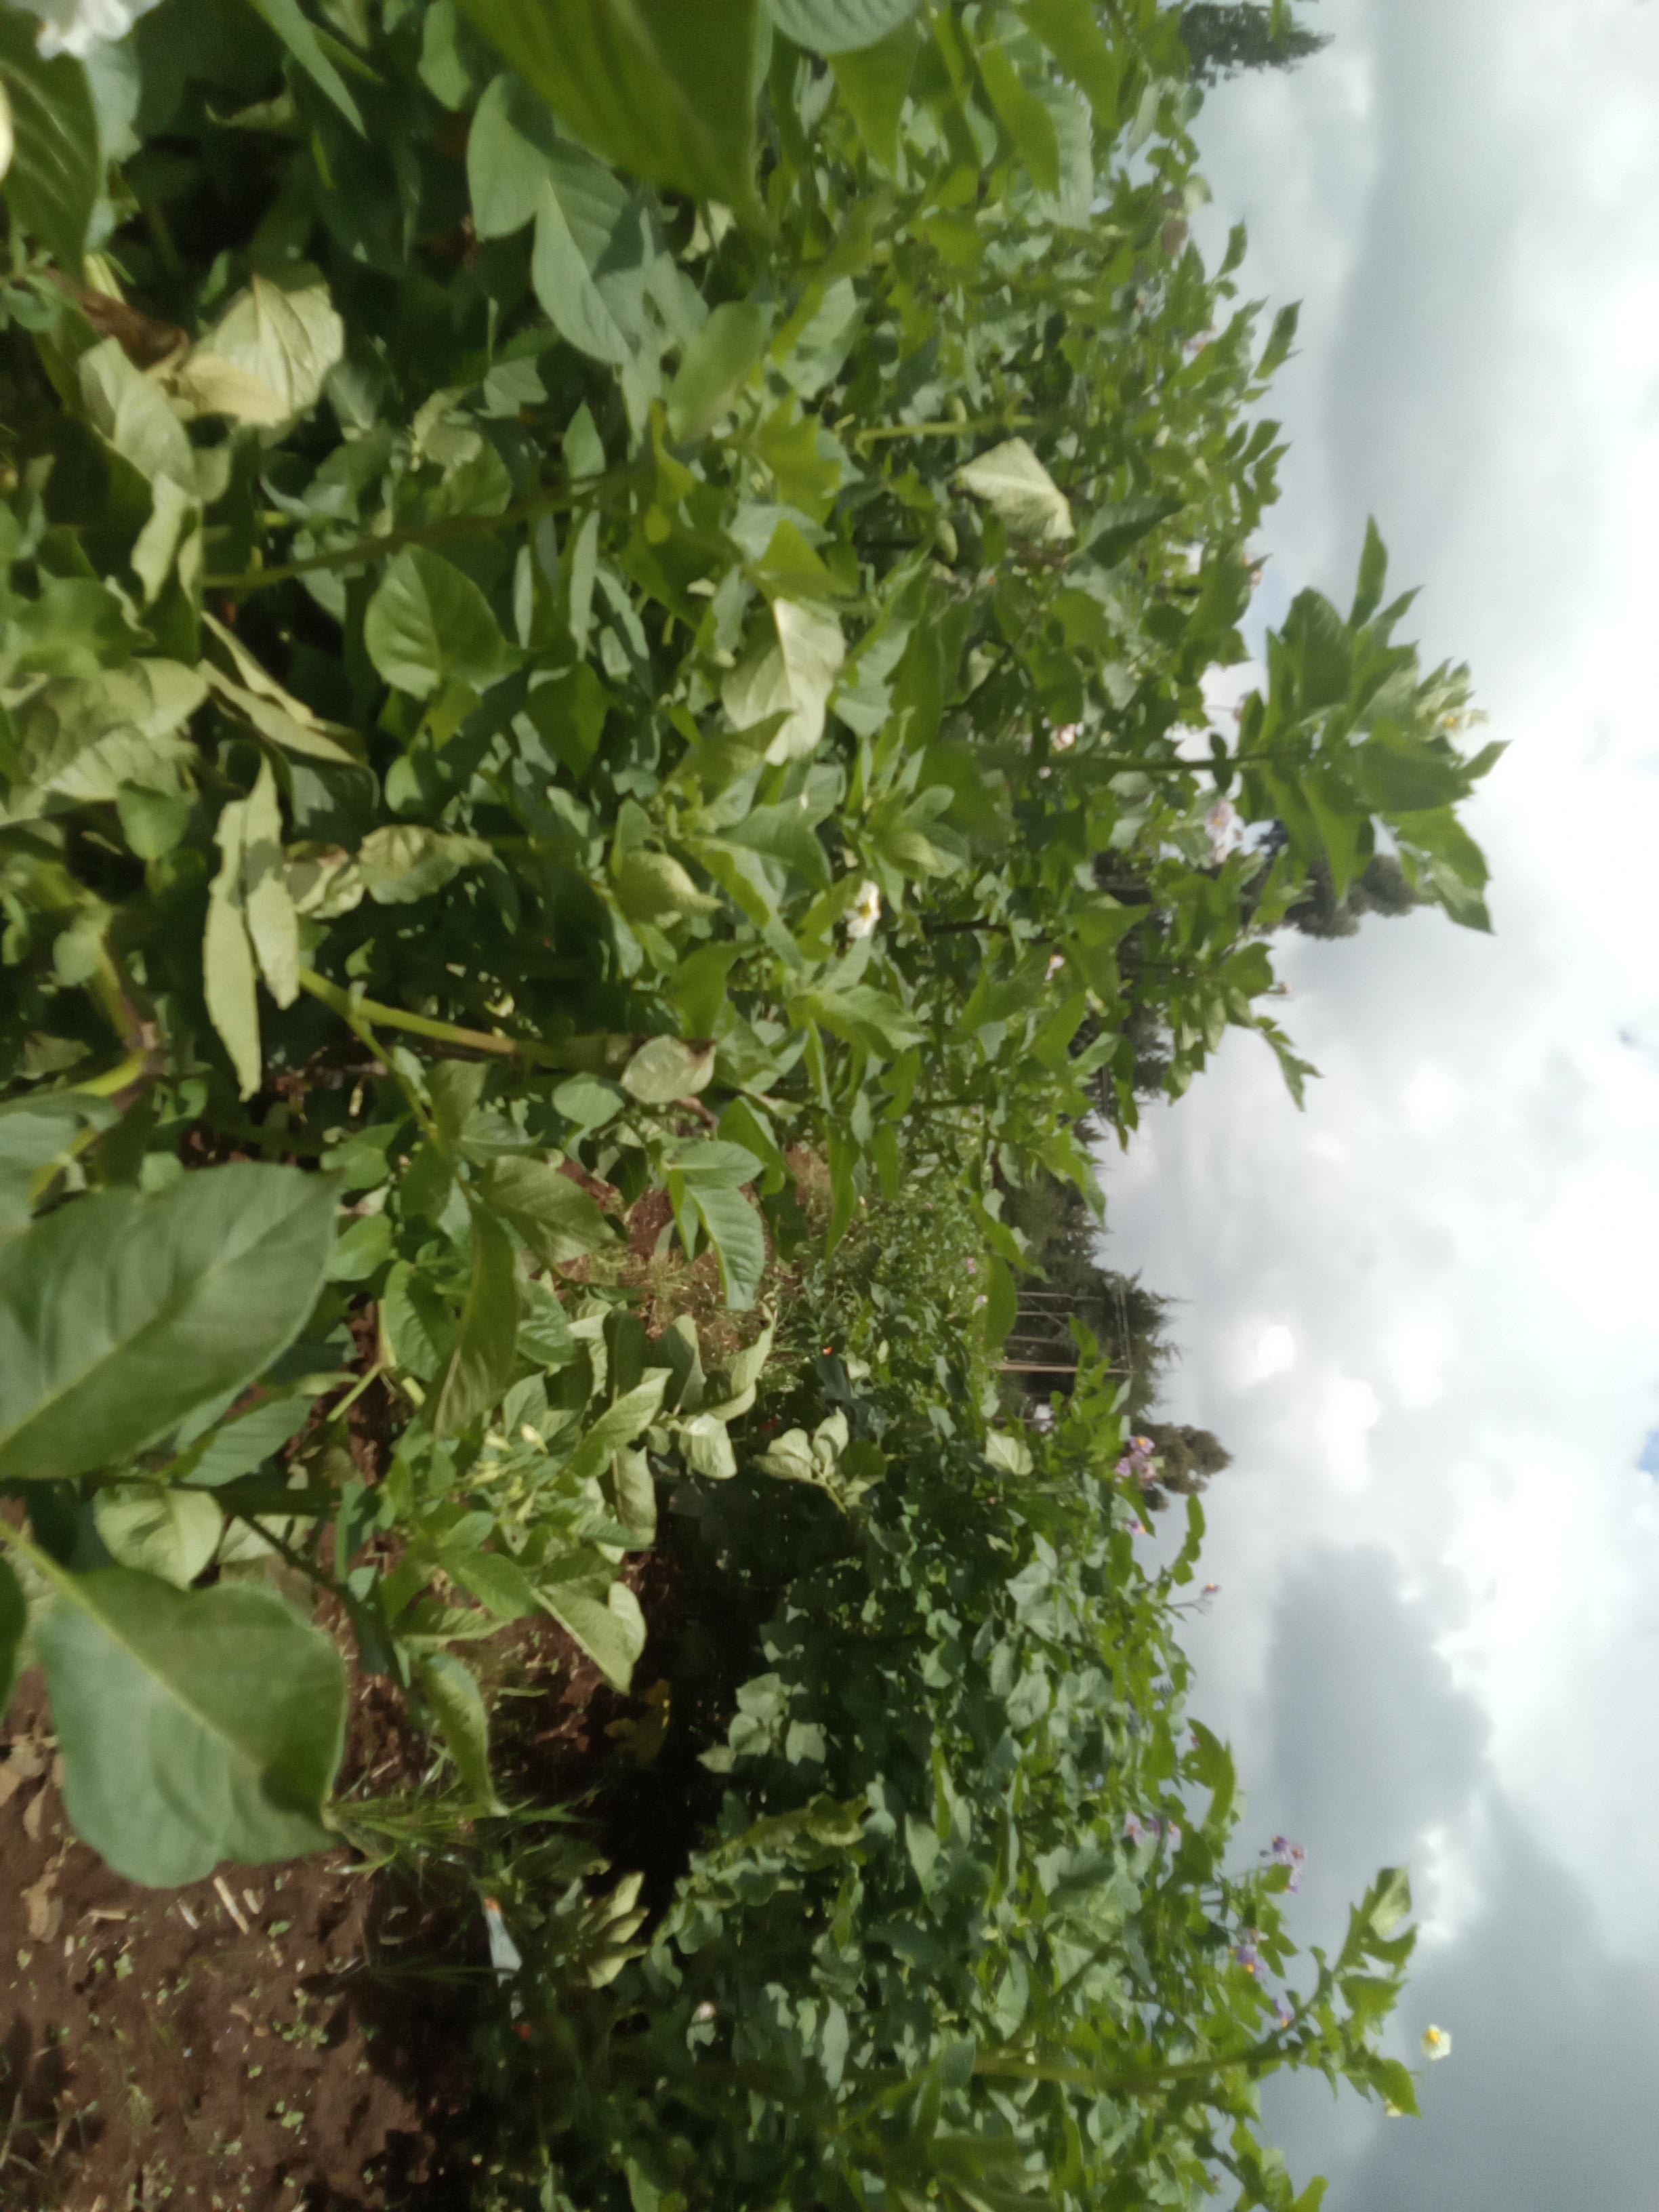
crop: potato
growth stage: flowering
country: Kenya
